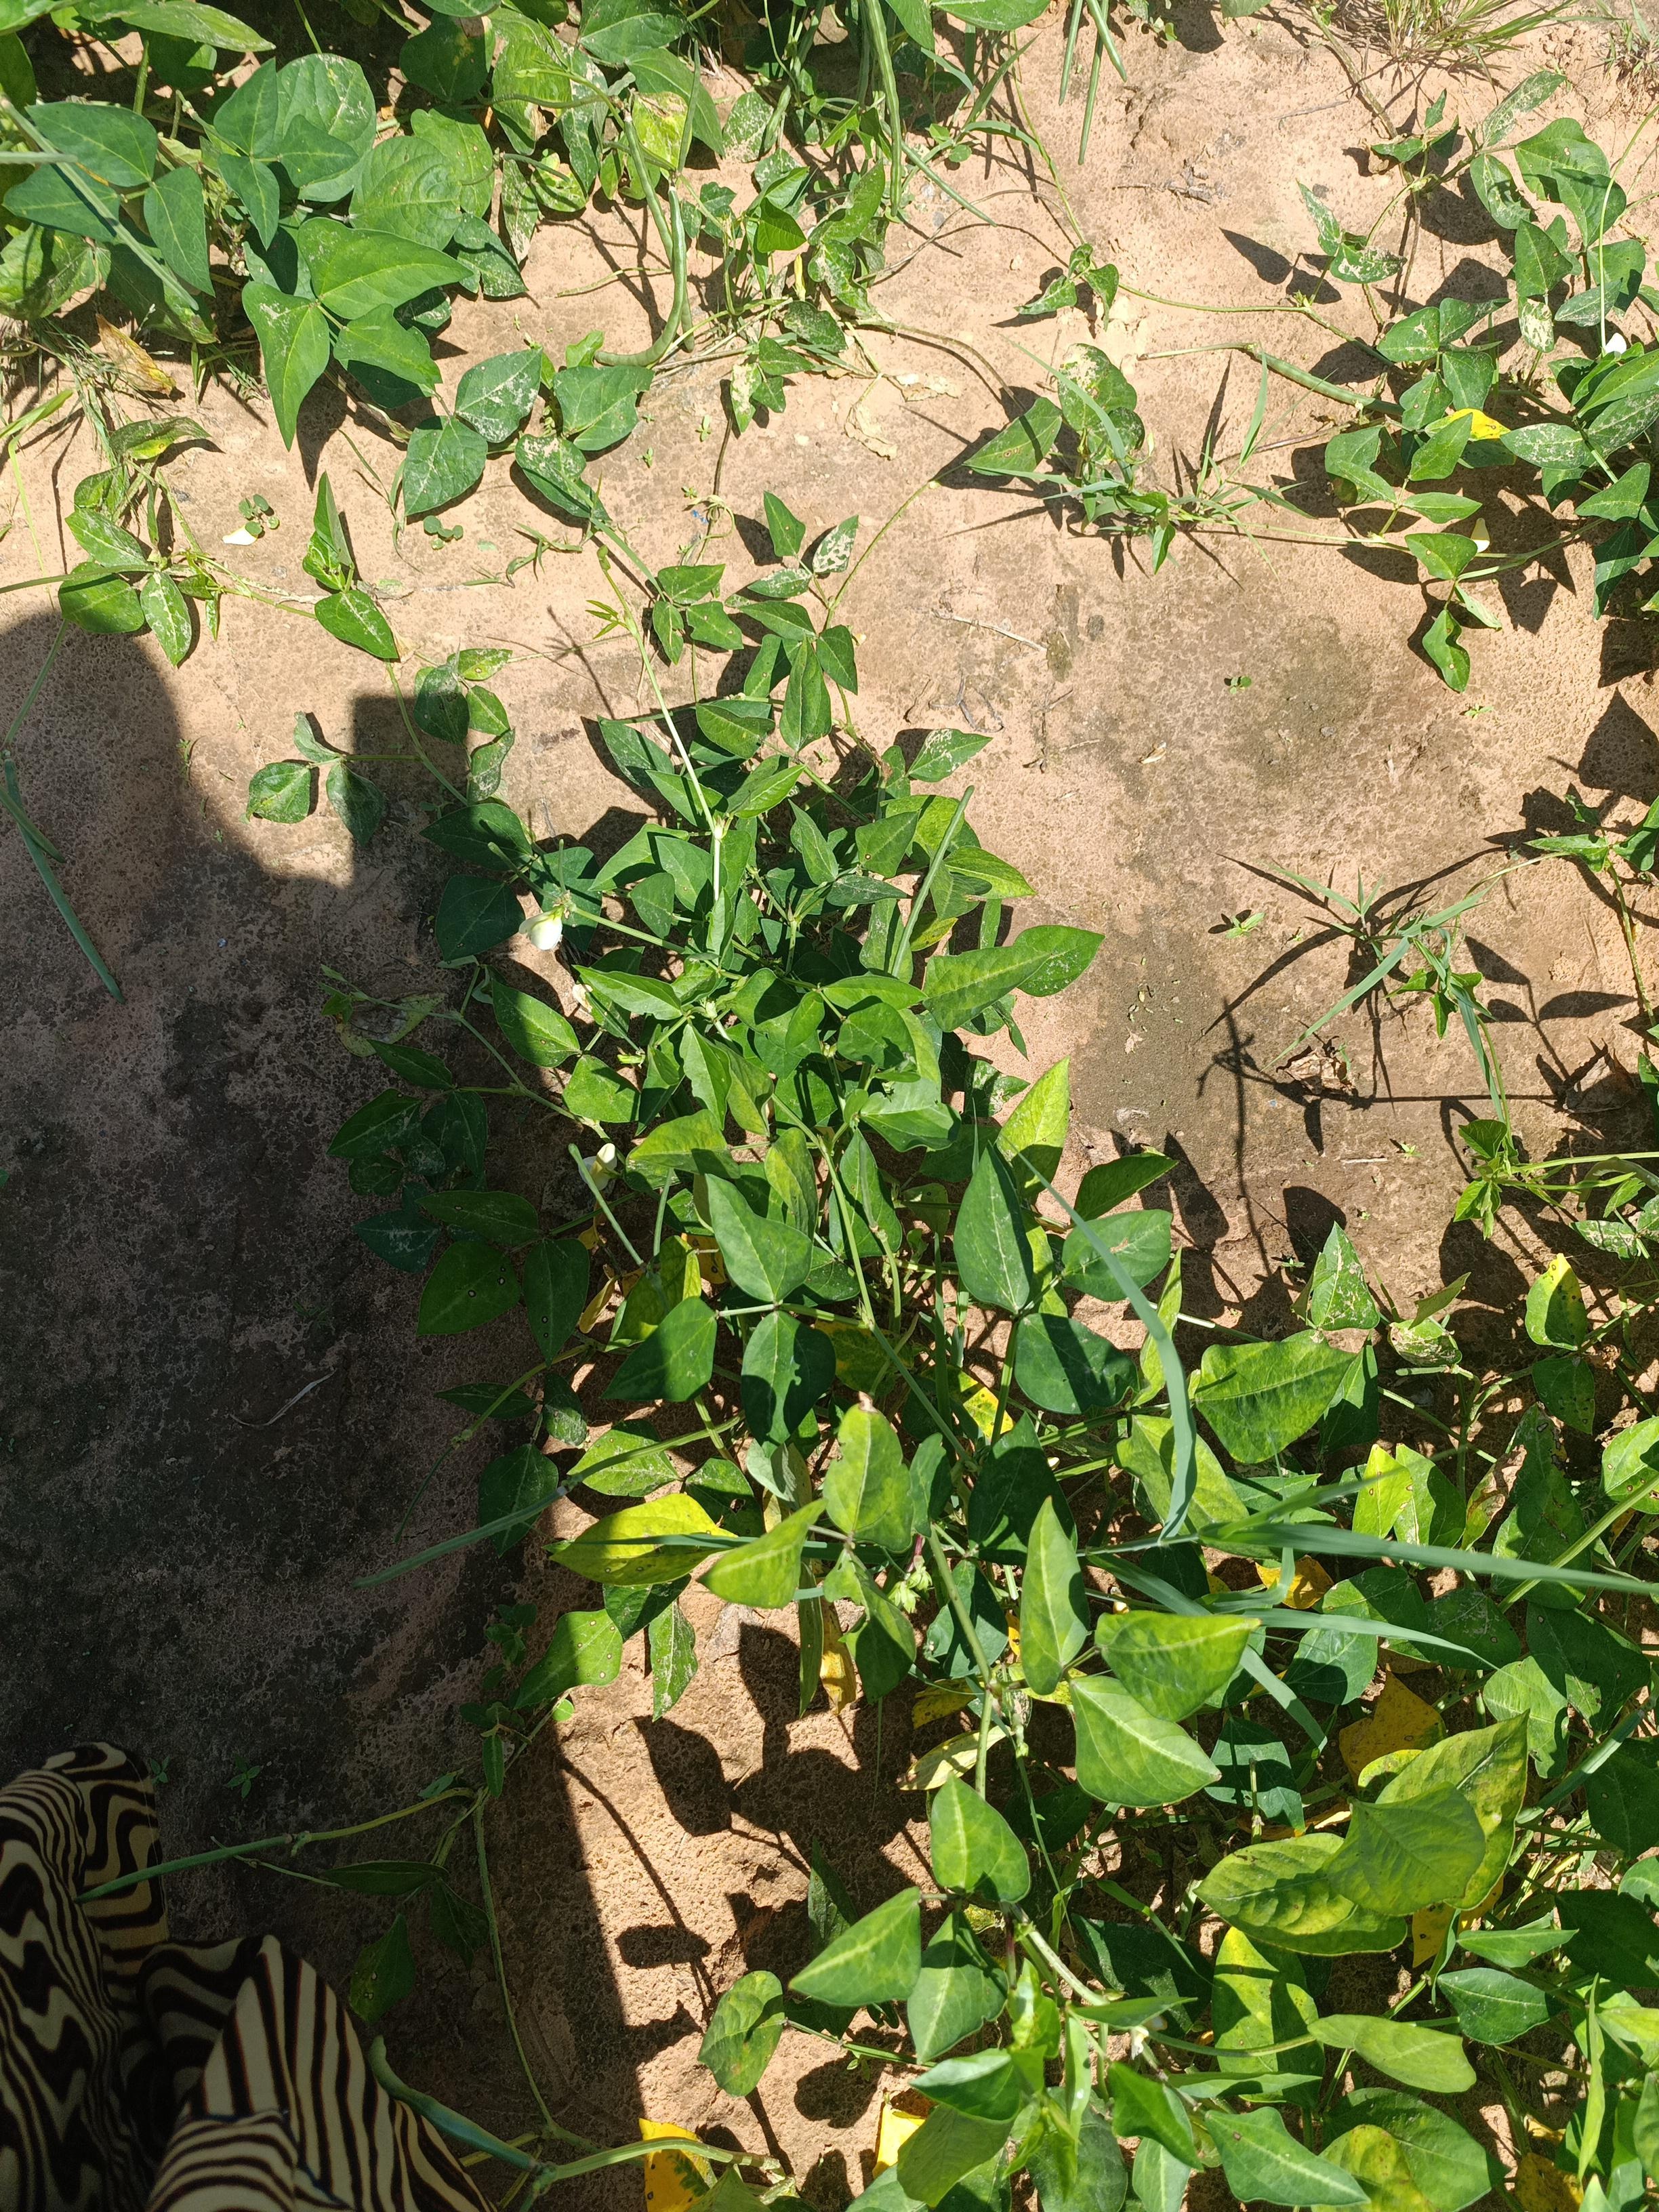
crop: cowpea
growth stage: development pod
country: Nigeria
